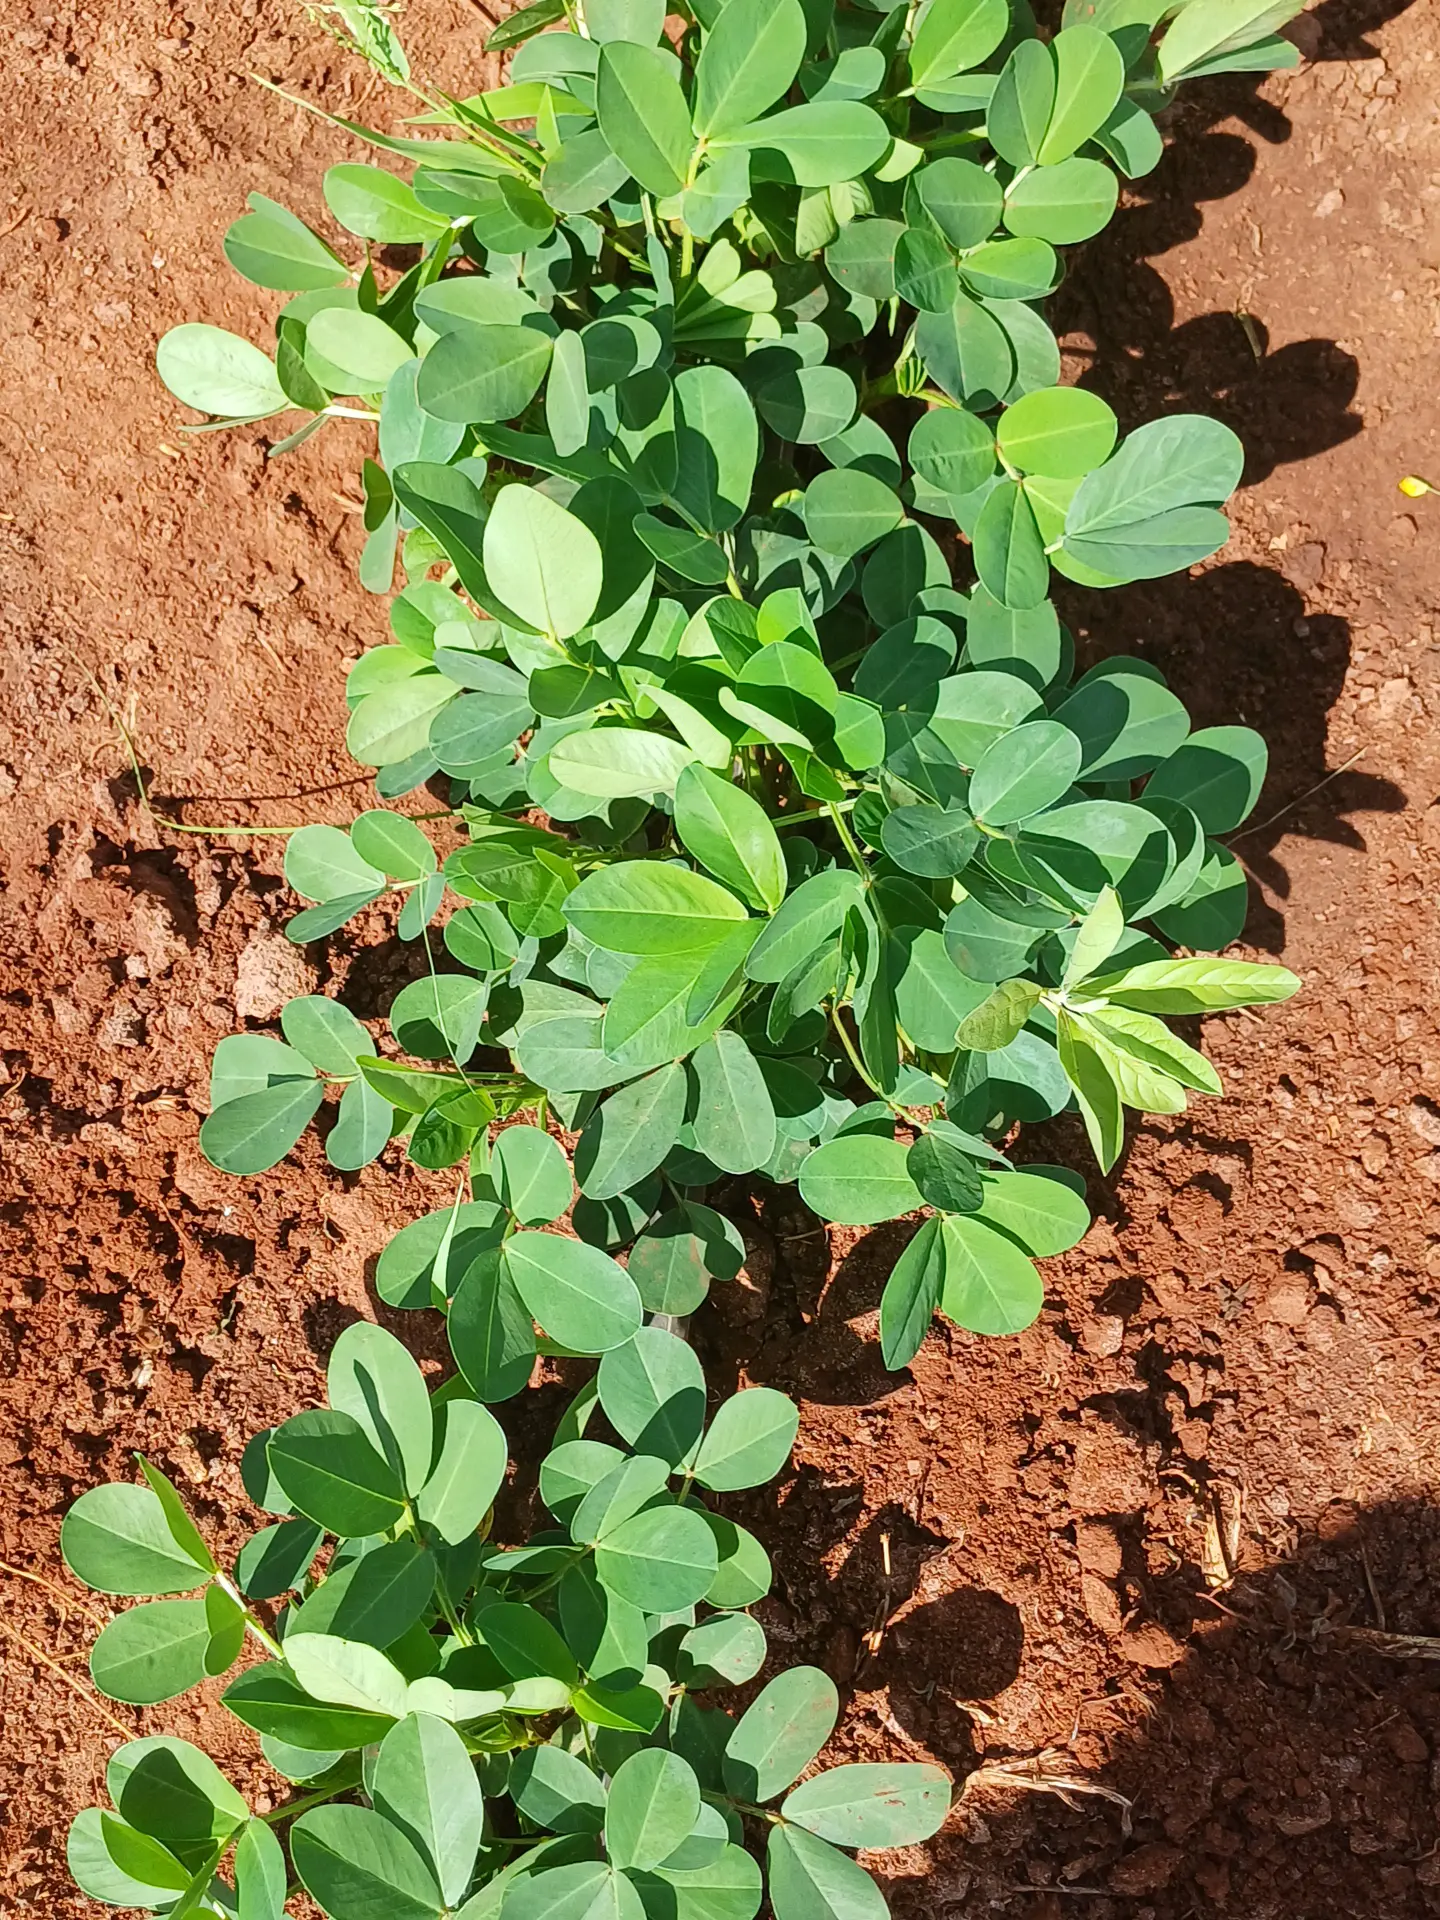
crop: groundnut
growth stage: vegetative
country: Kenya
